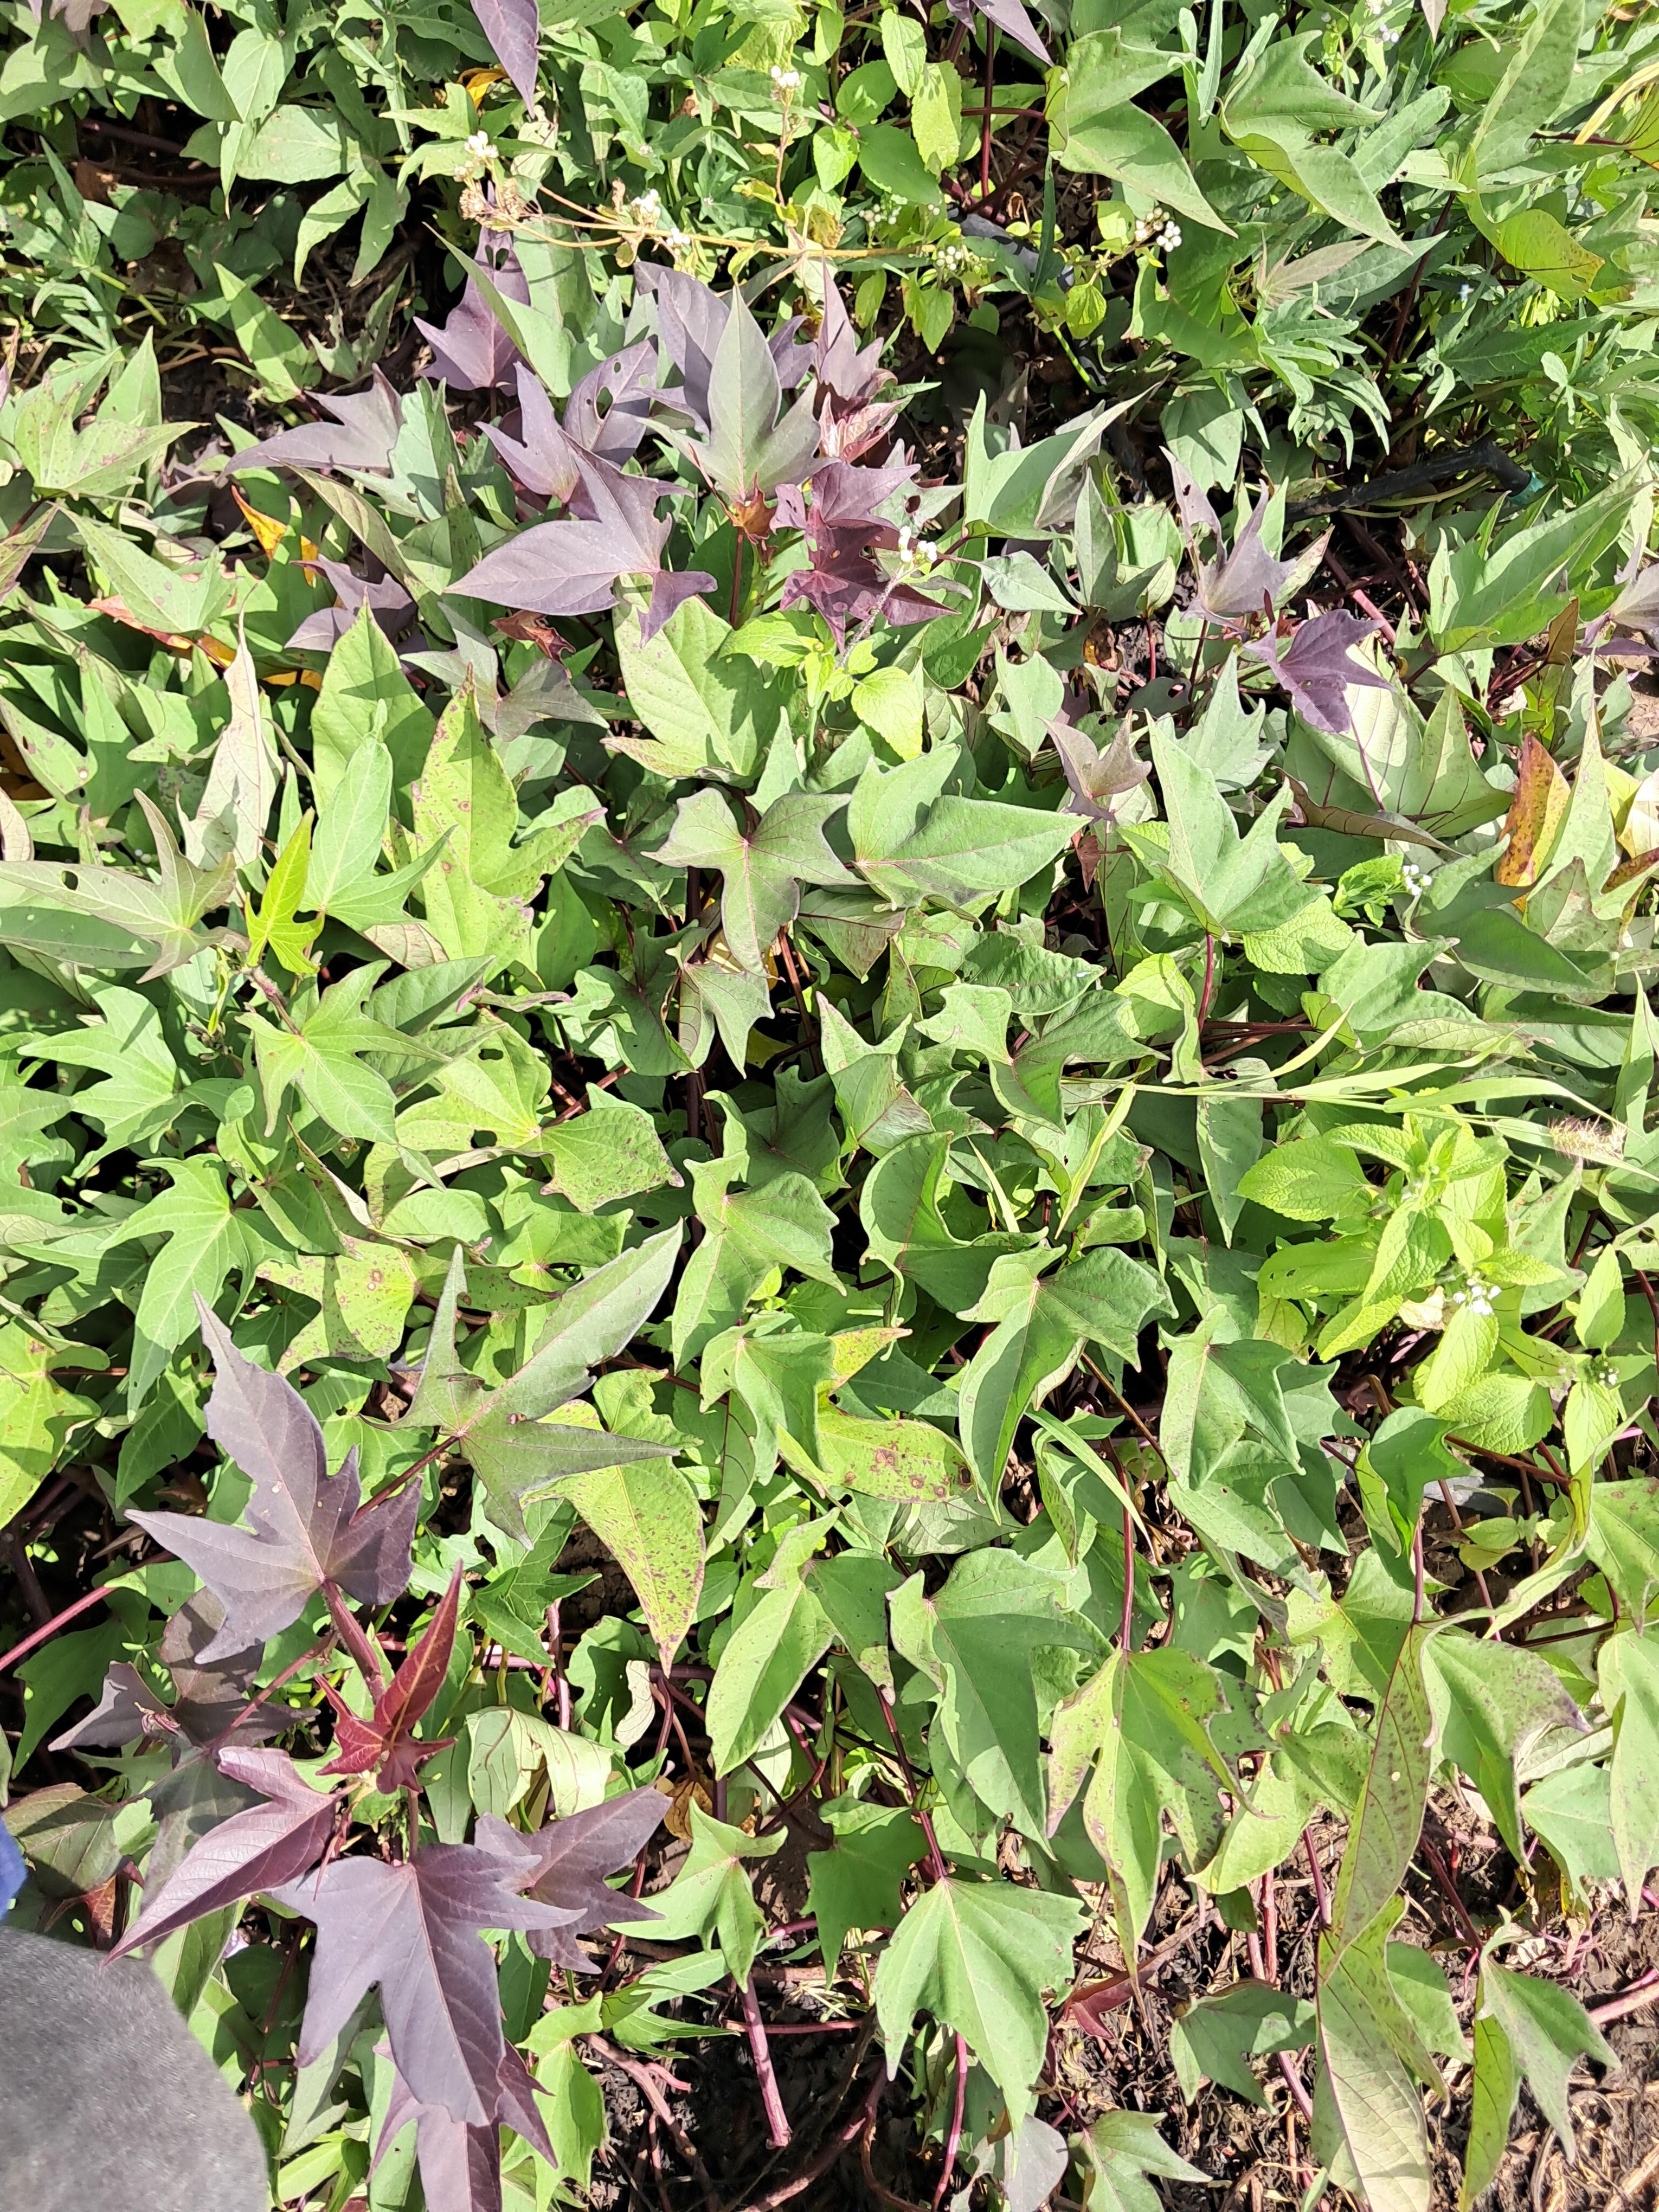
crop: sweet potato
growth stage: development pod
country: Tanzania
